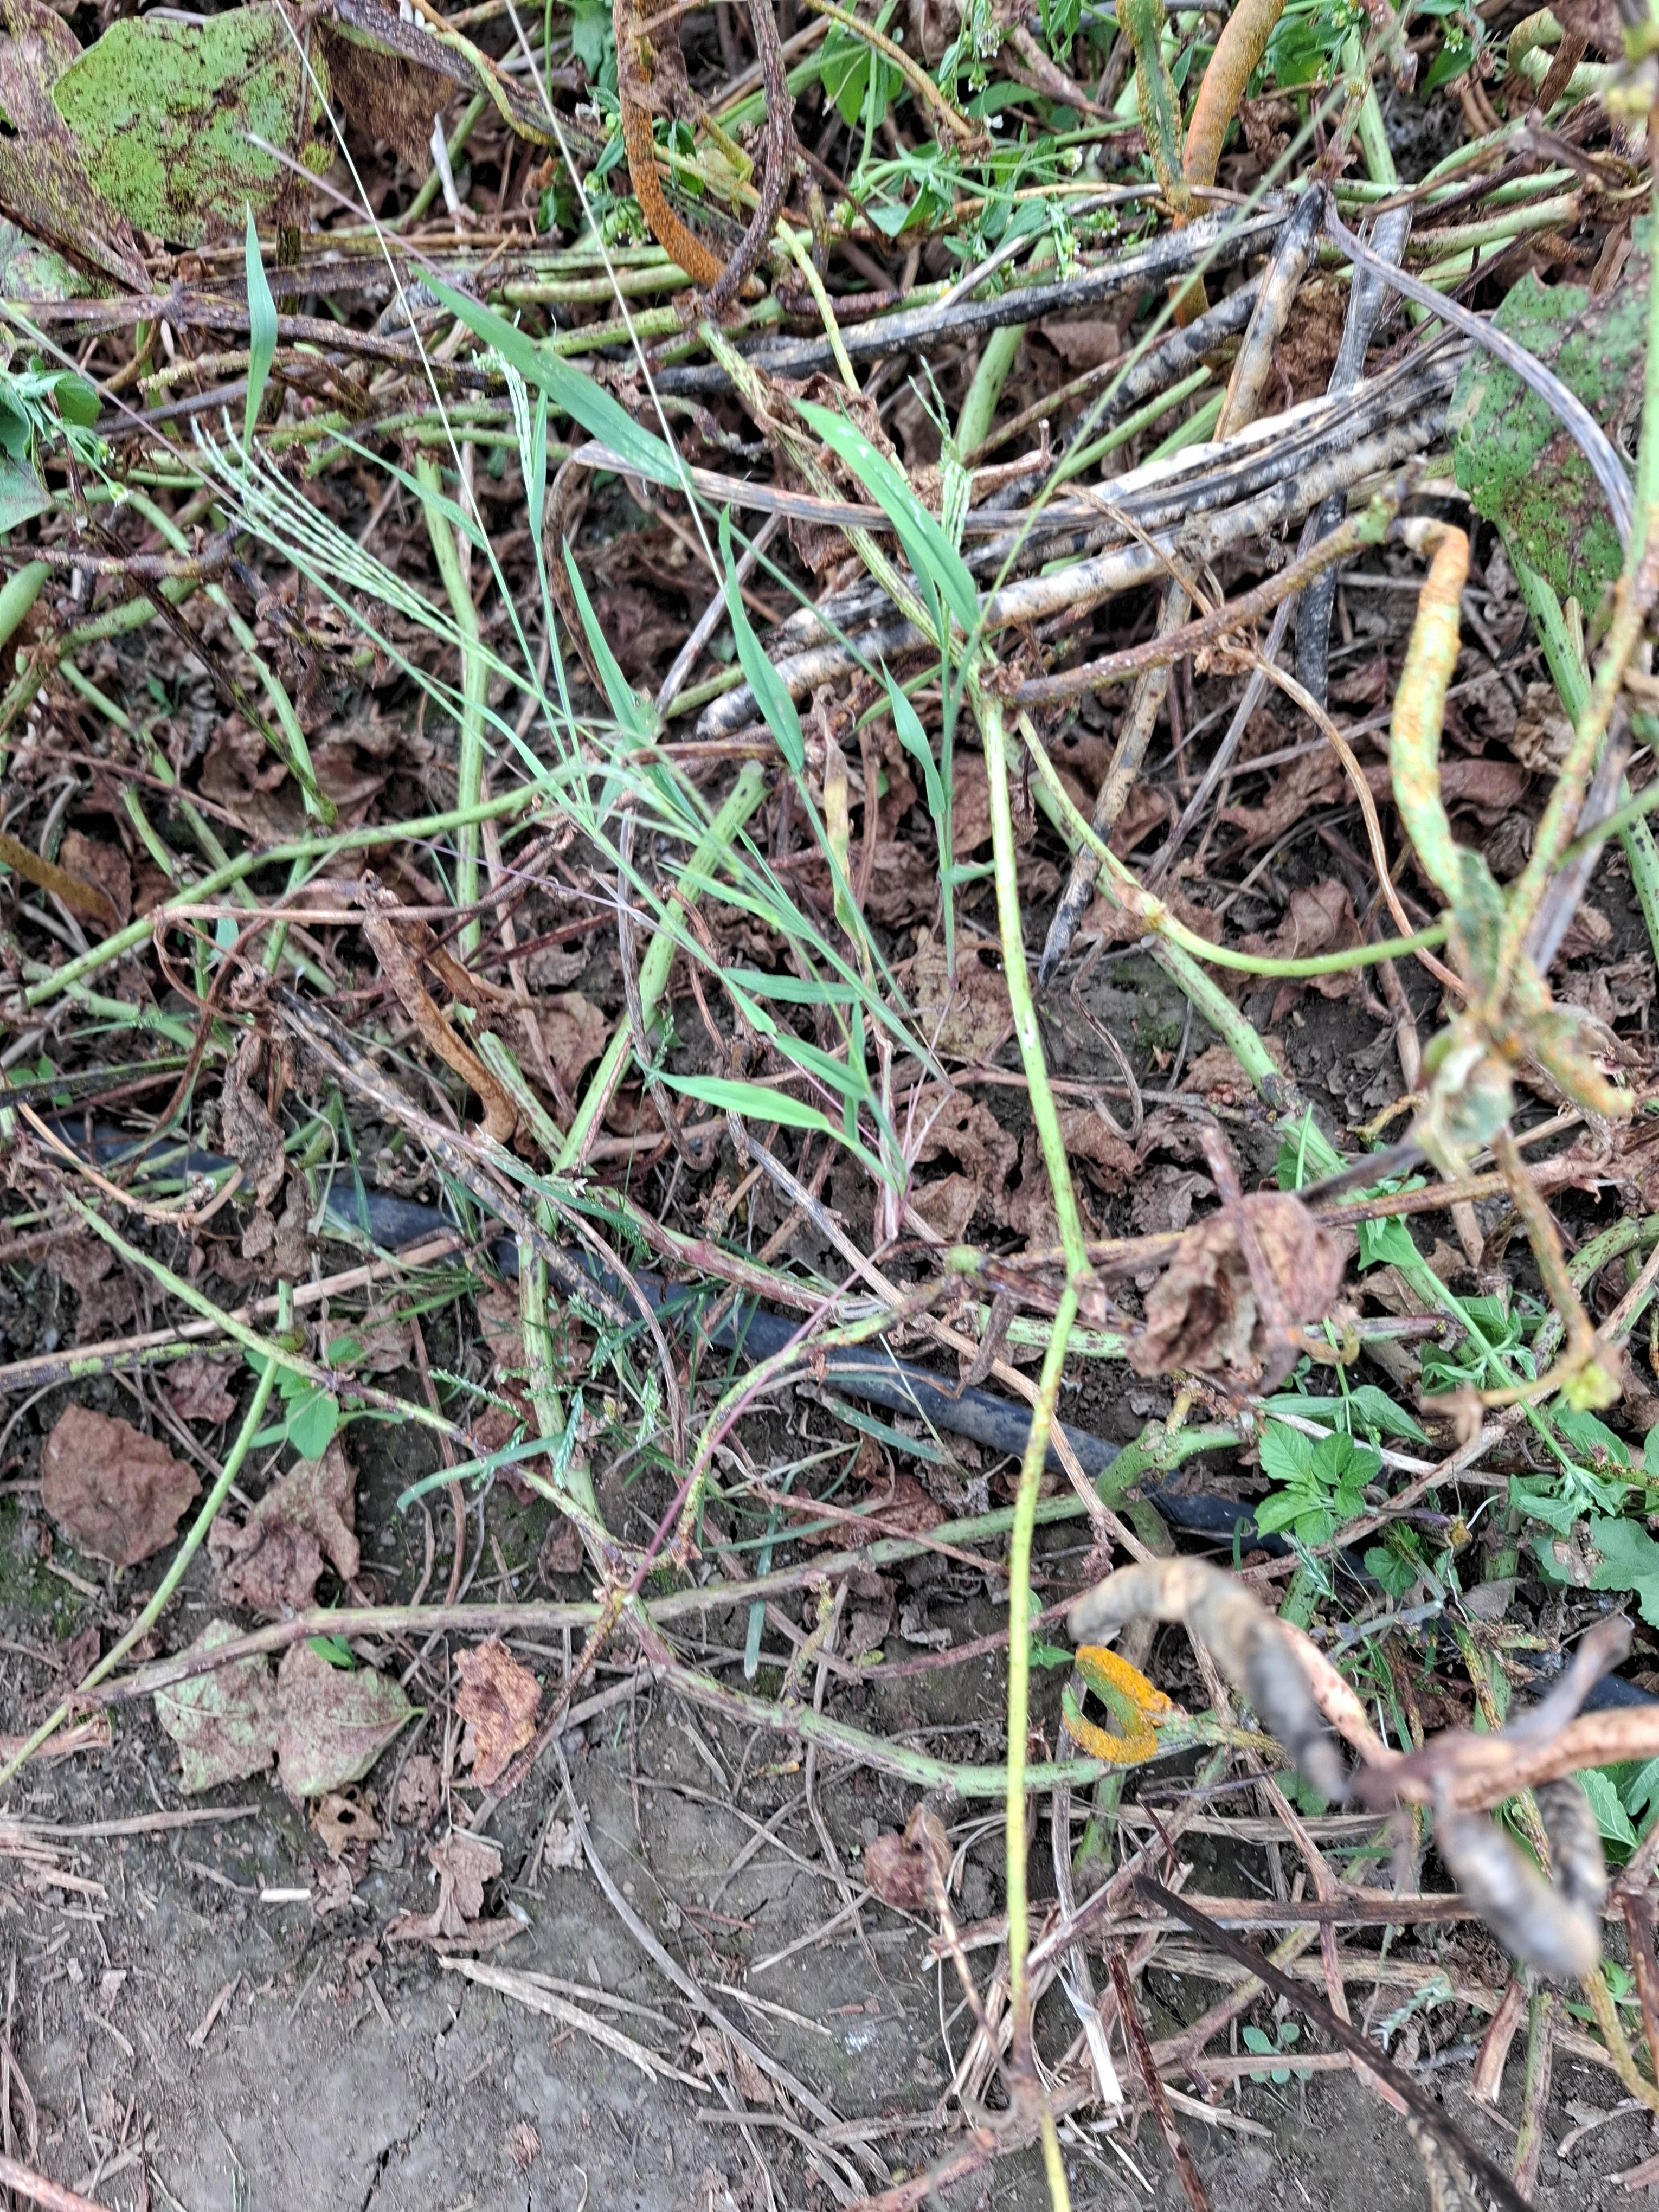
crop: cowpea
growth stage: harvest maturity
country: Tanzania
